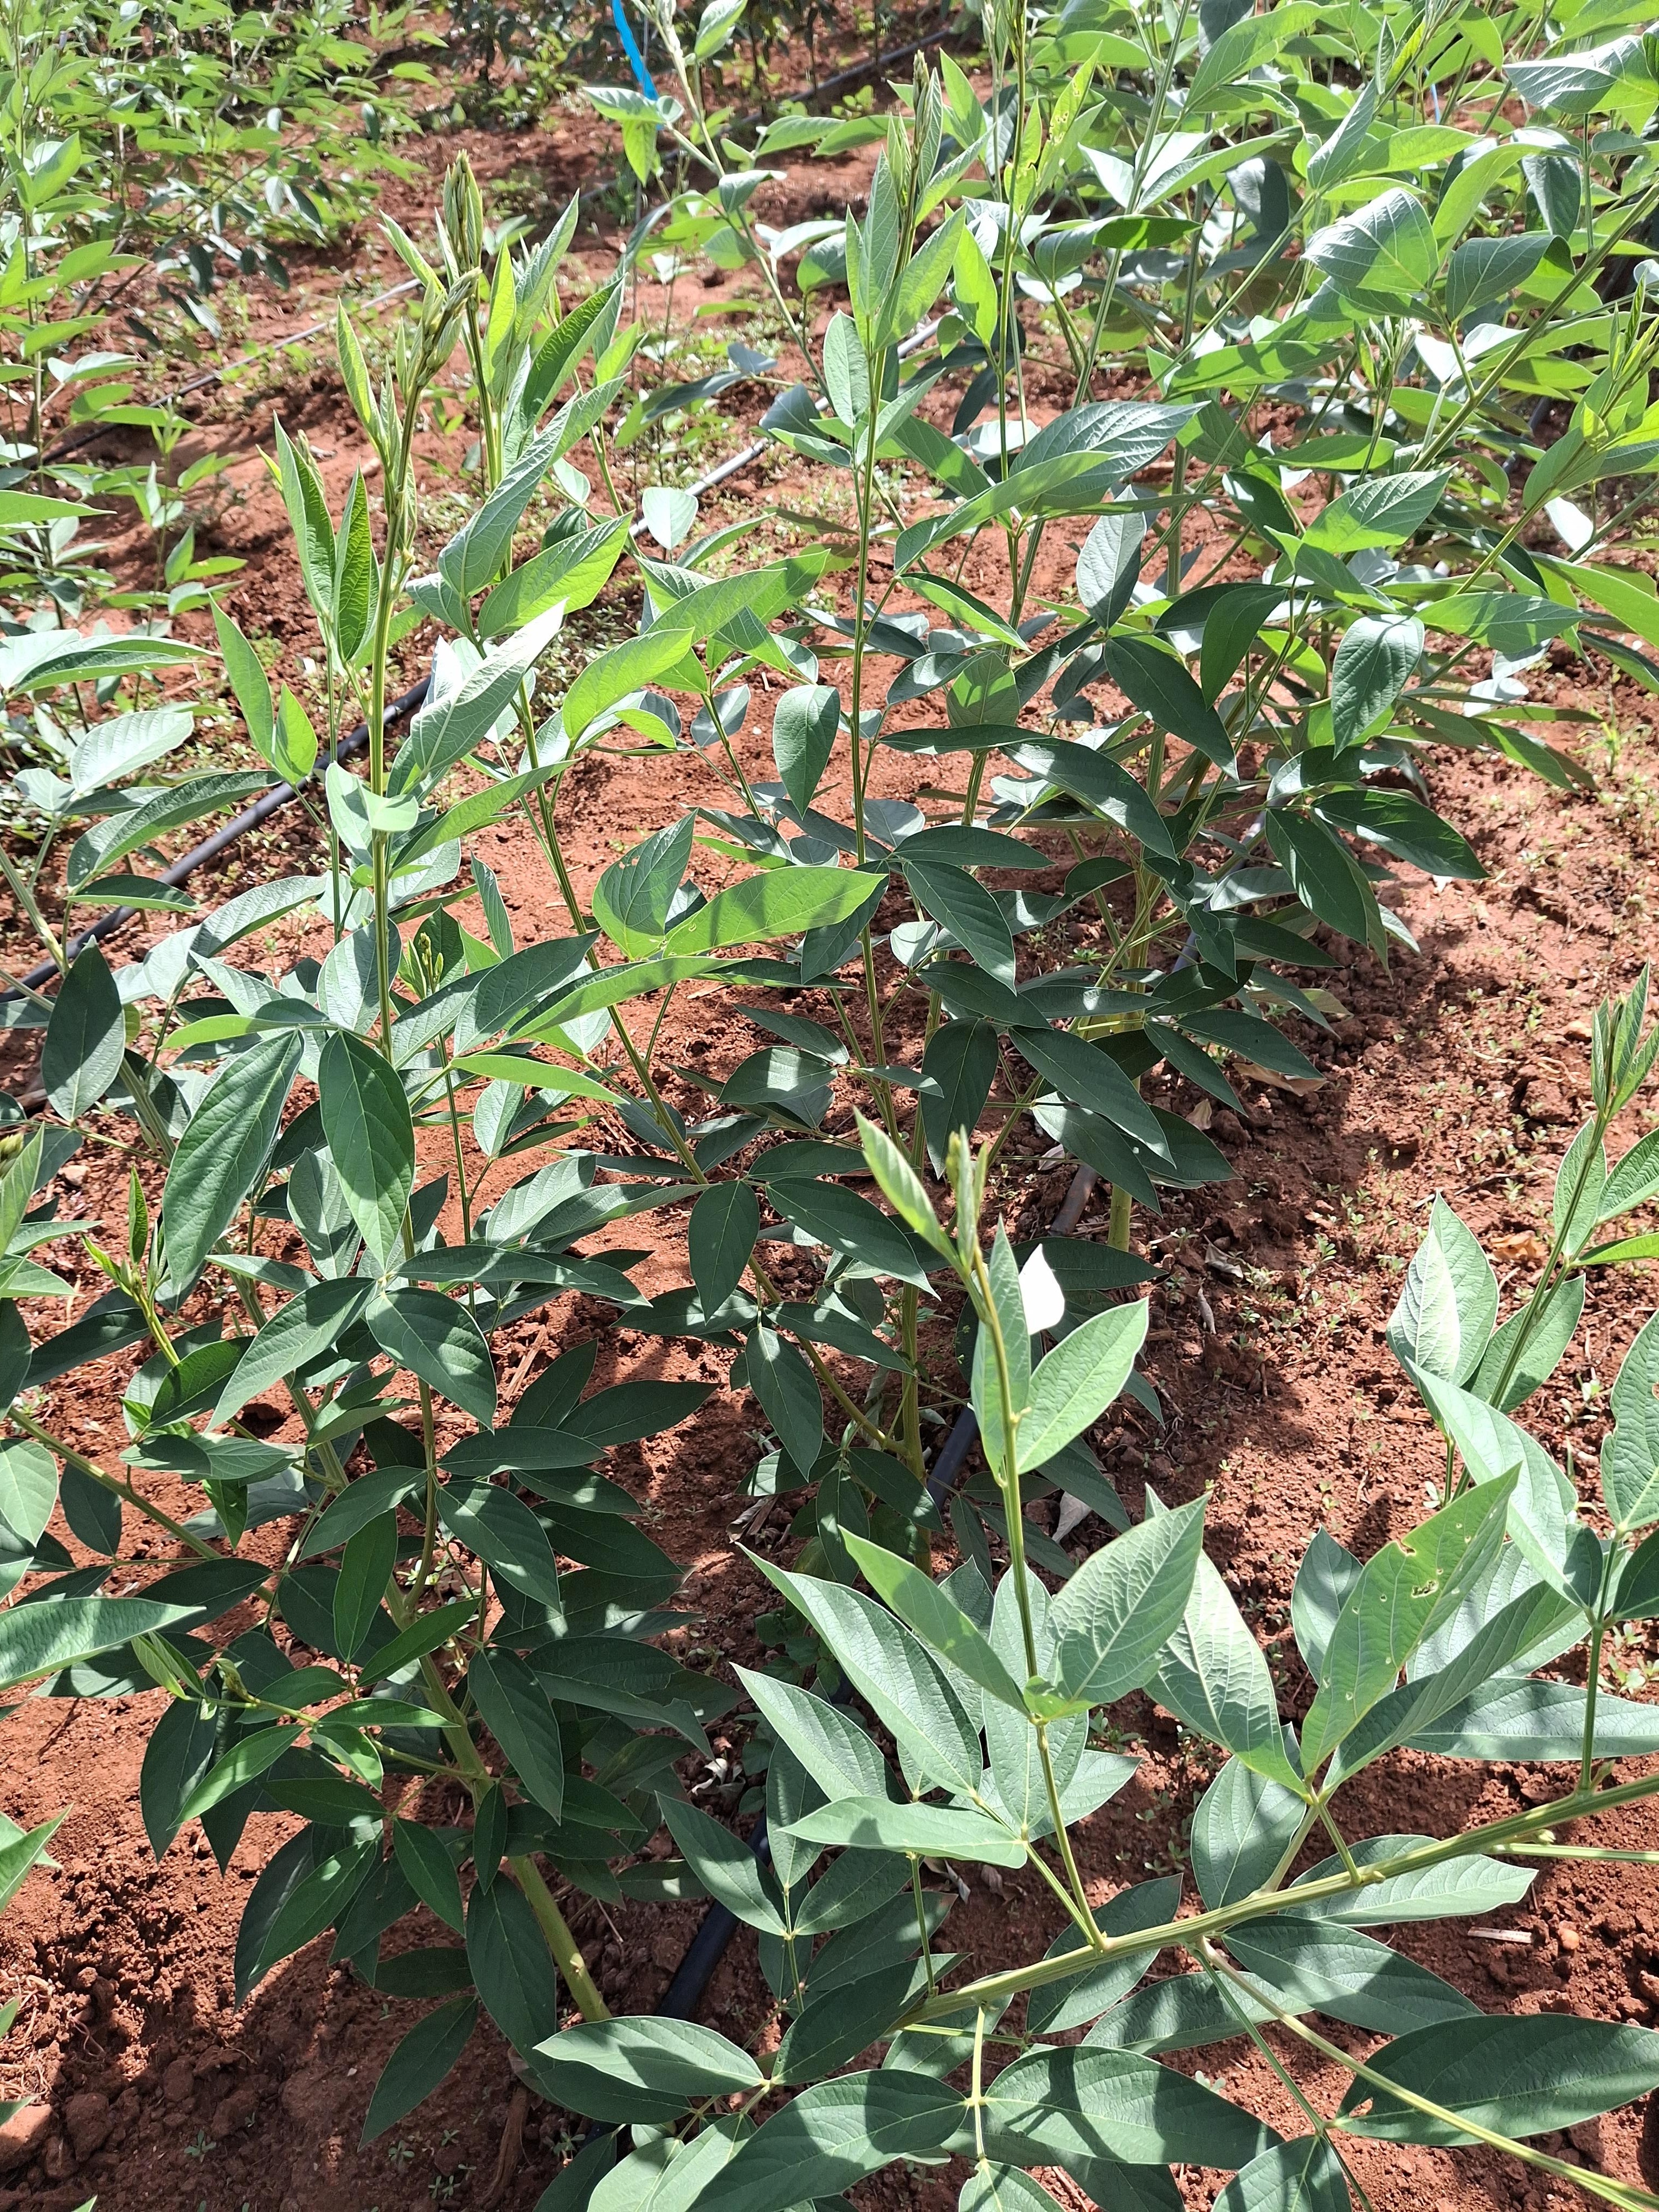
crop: pigeonpea
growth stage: vegetative
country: Kenya
